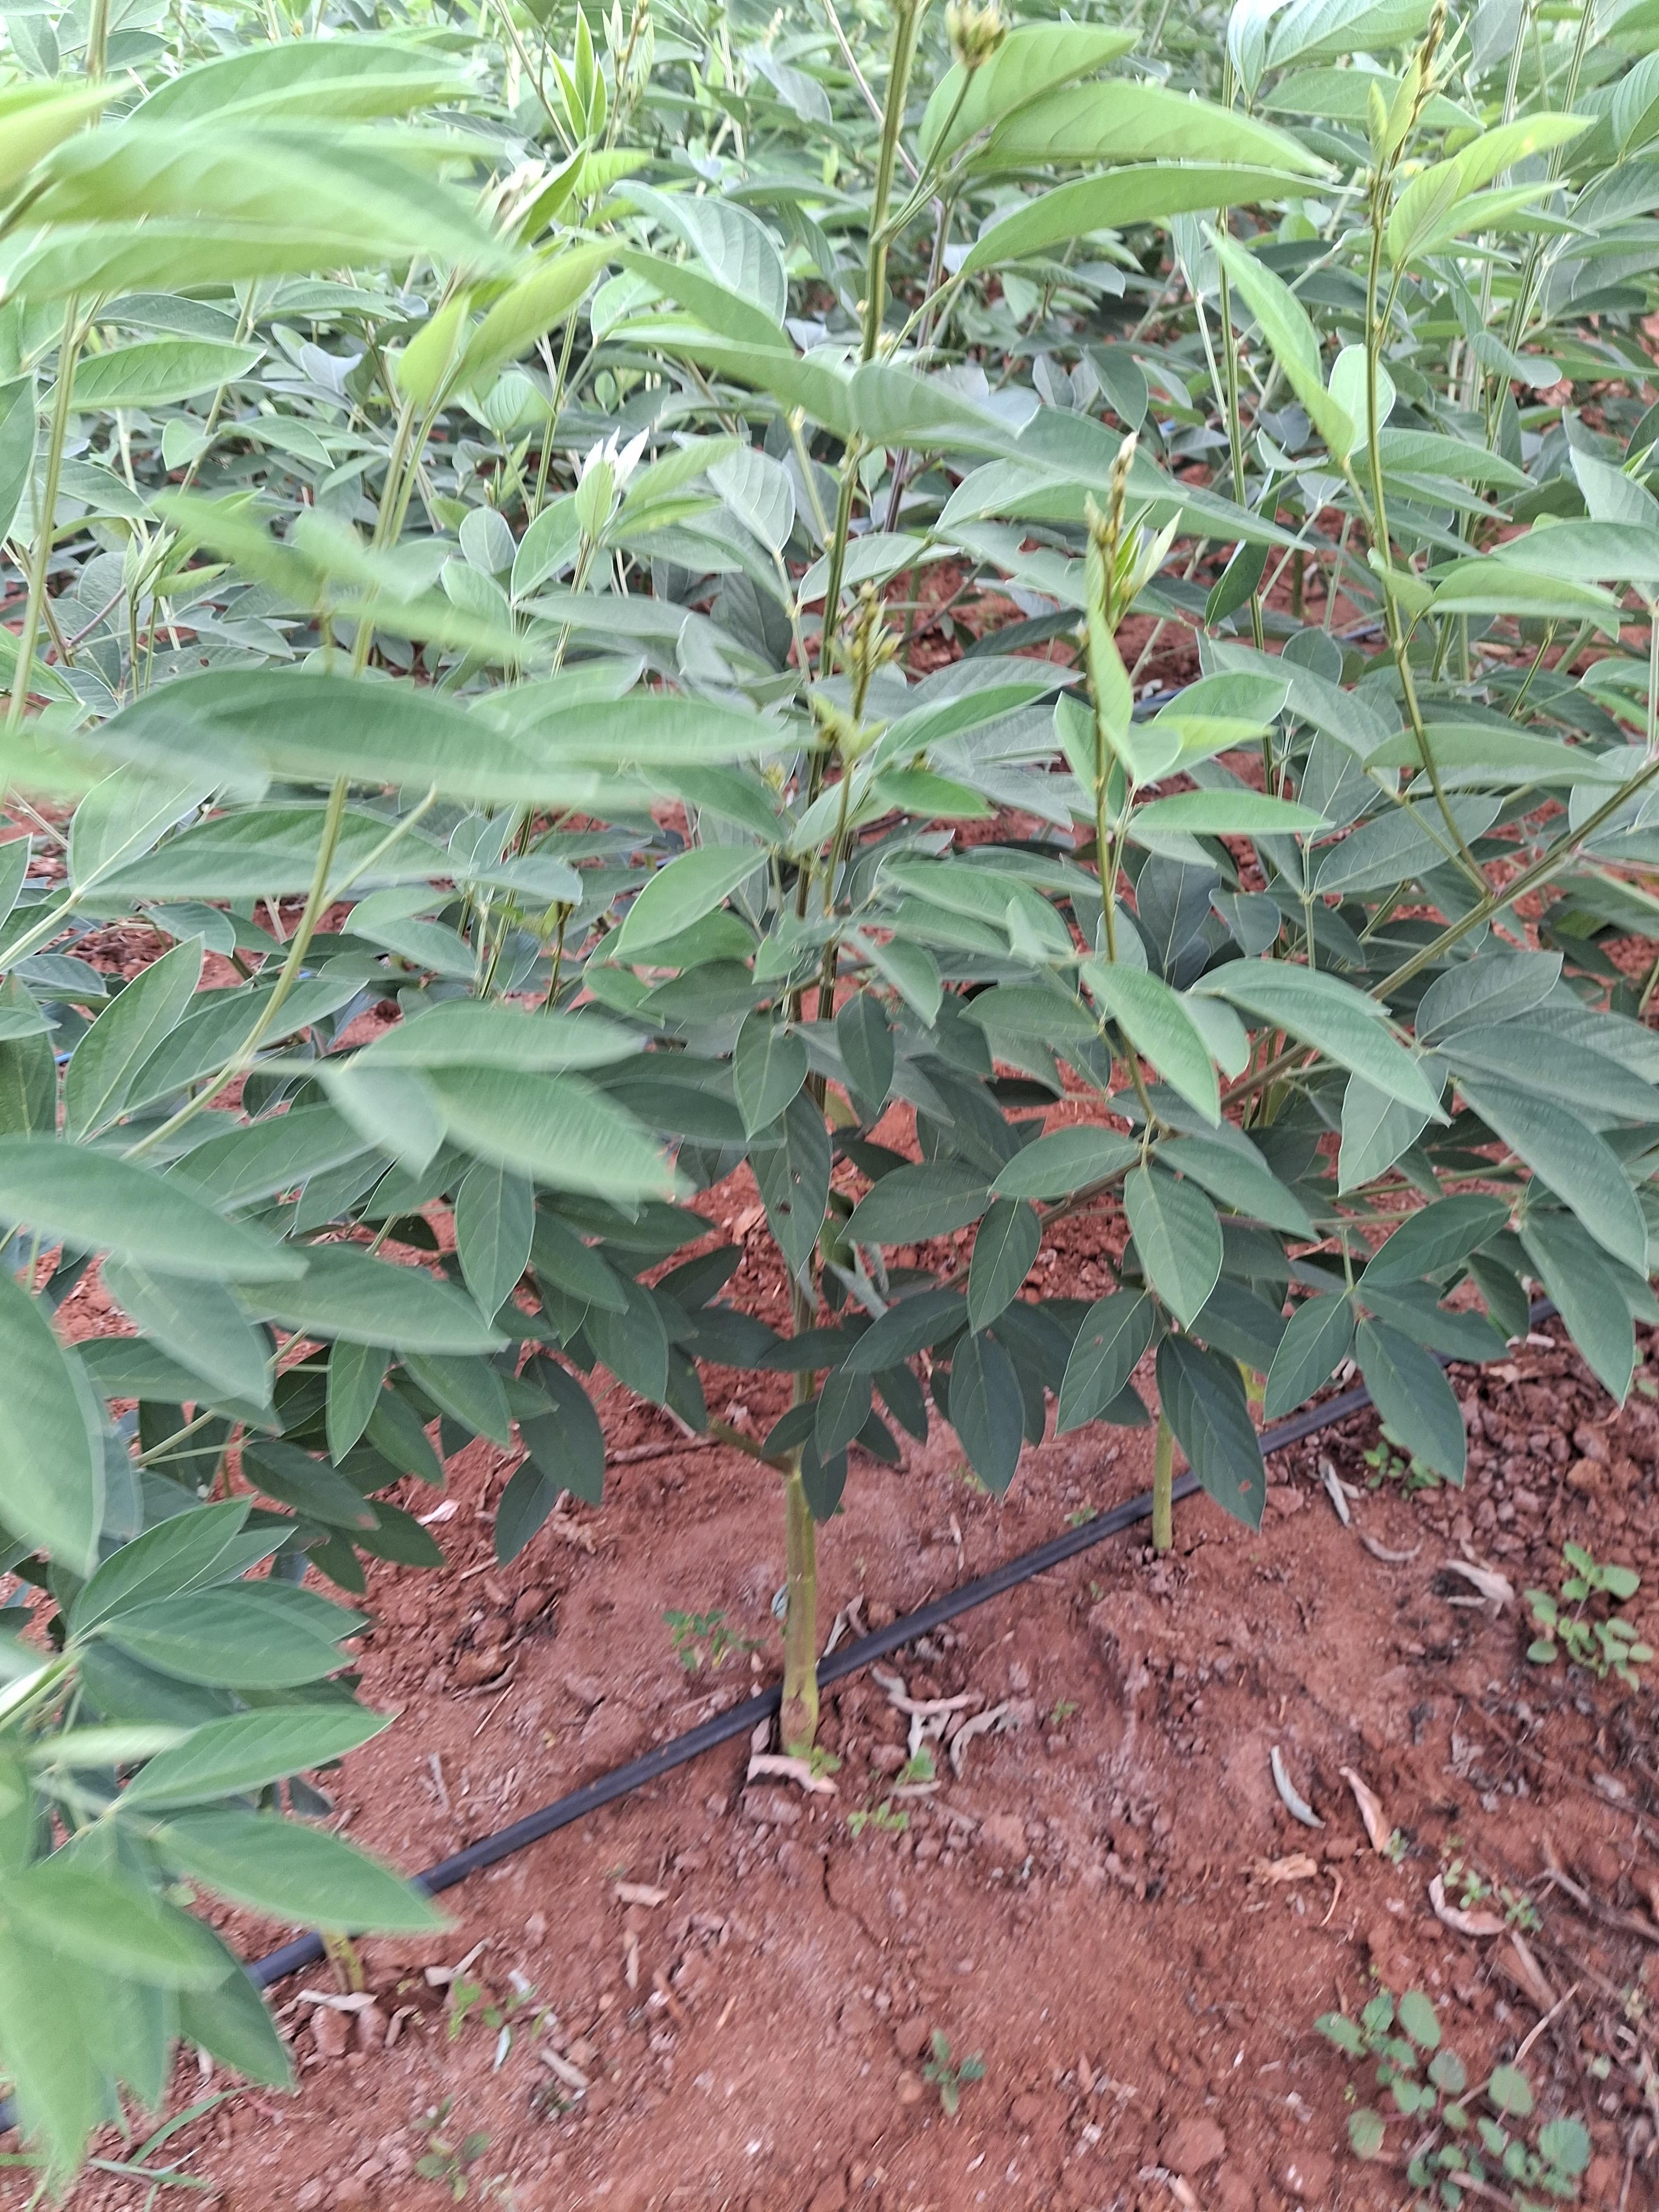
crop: pigeonpea
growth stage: vegetative
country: Kenya
